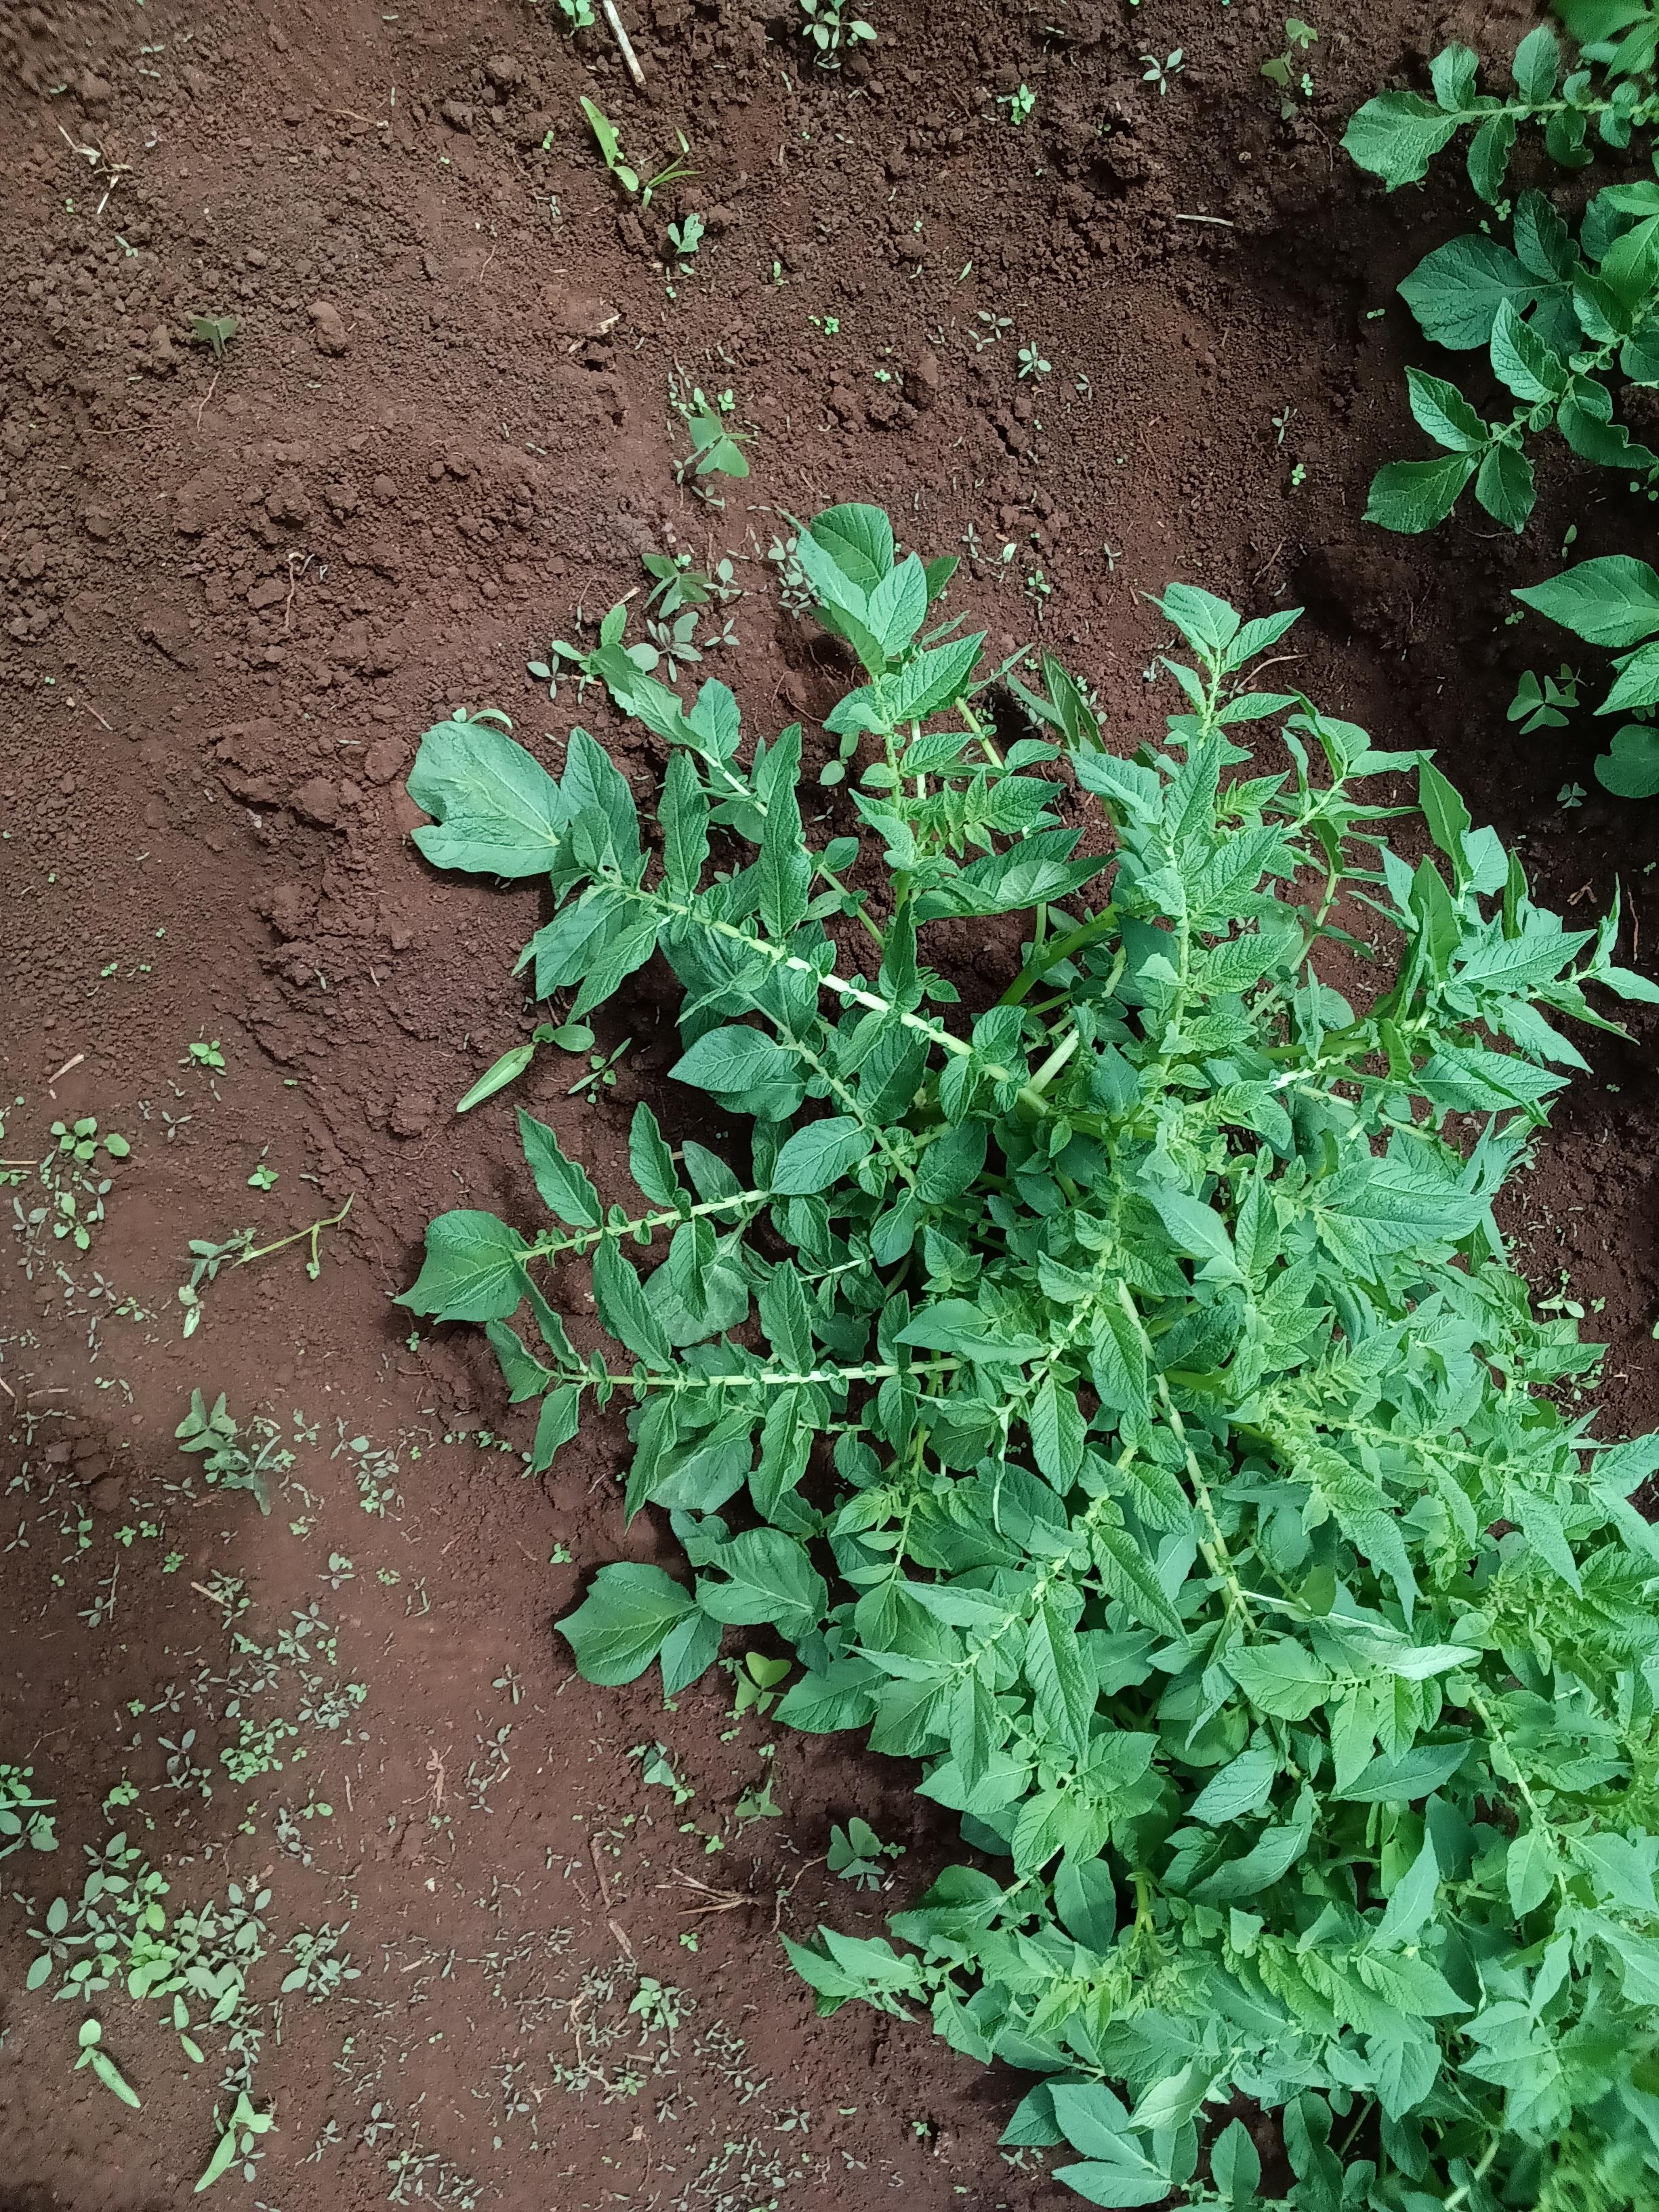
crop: potato
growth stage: vegetative
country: Kenya
